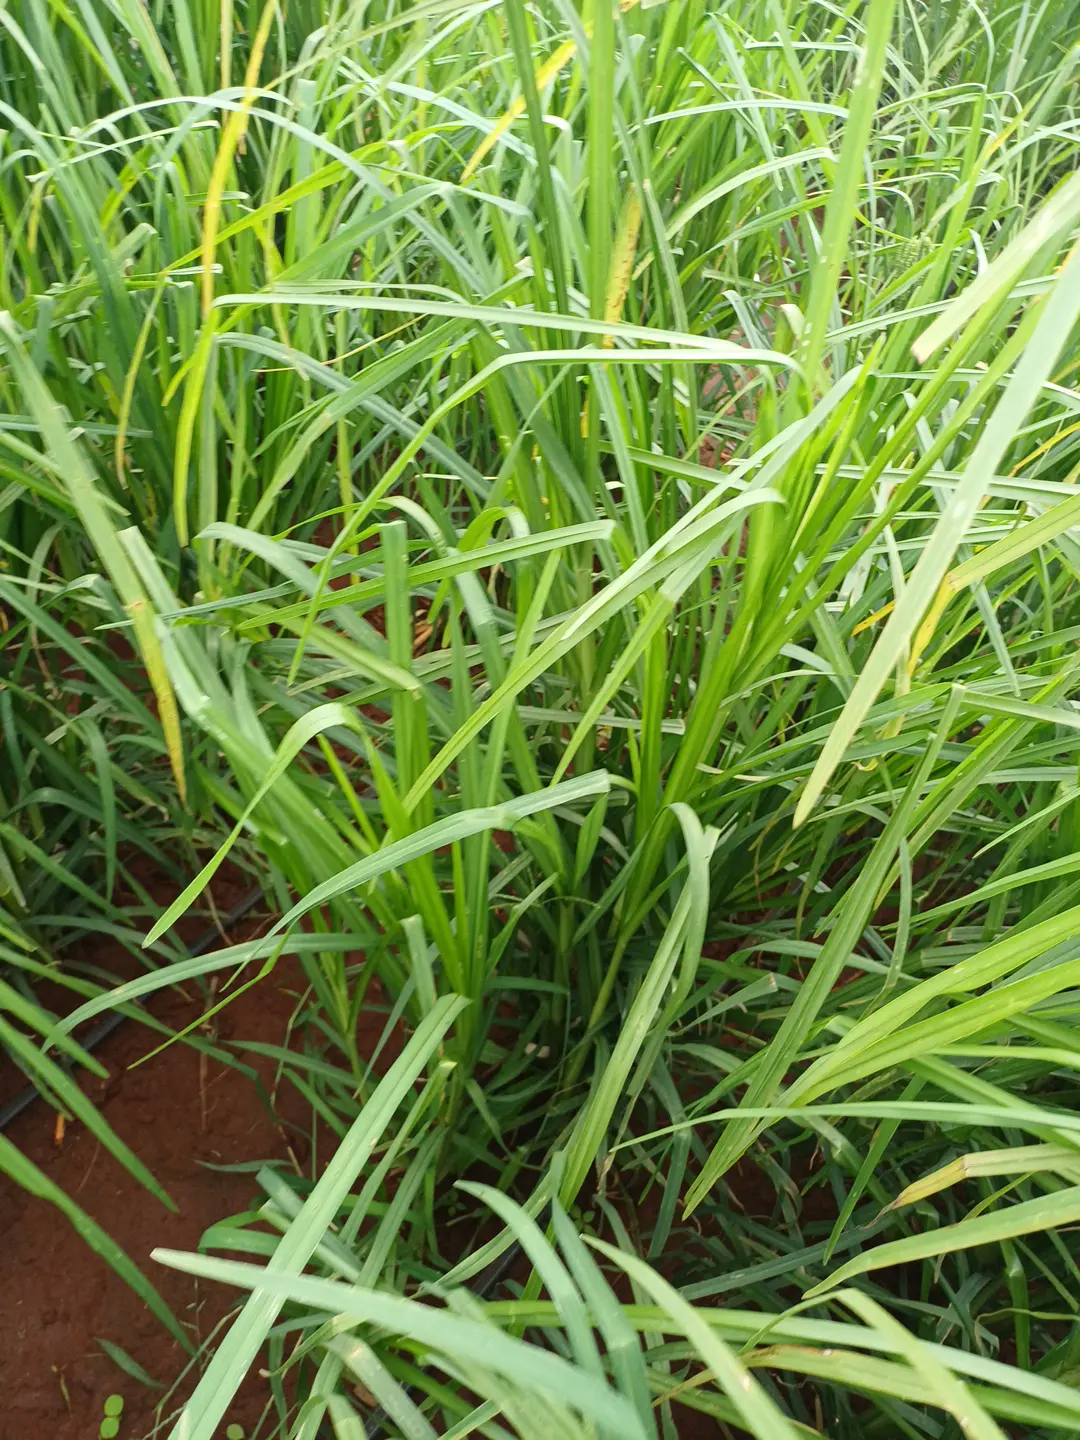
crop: finger millet
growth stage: vegetative
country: Kenya
